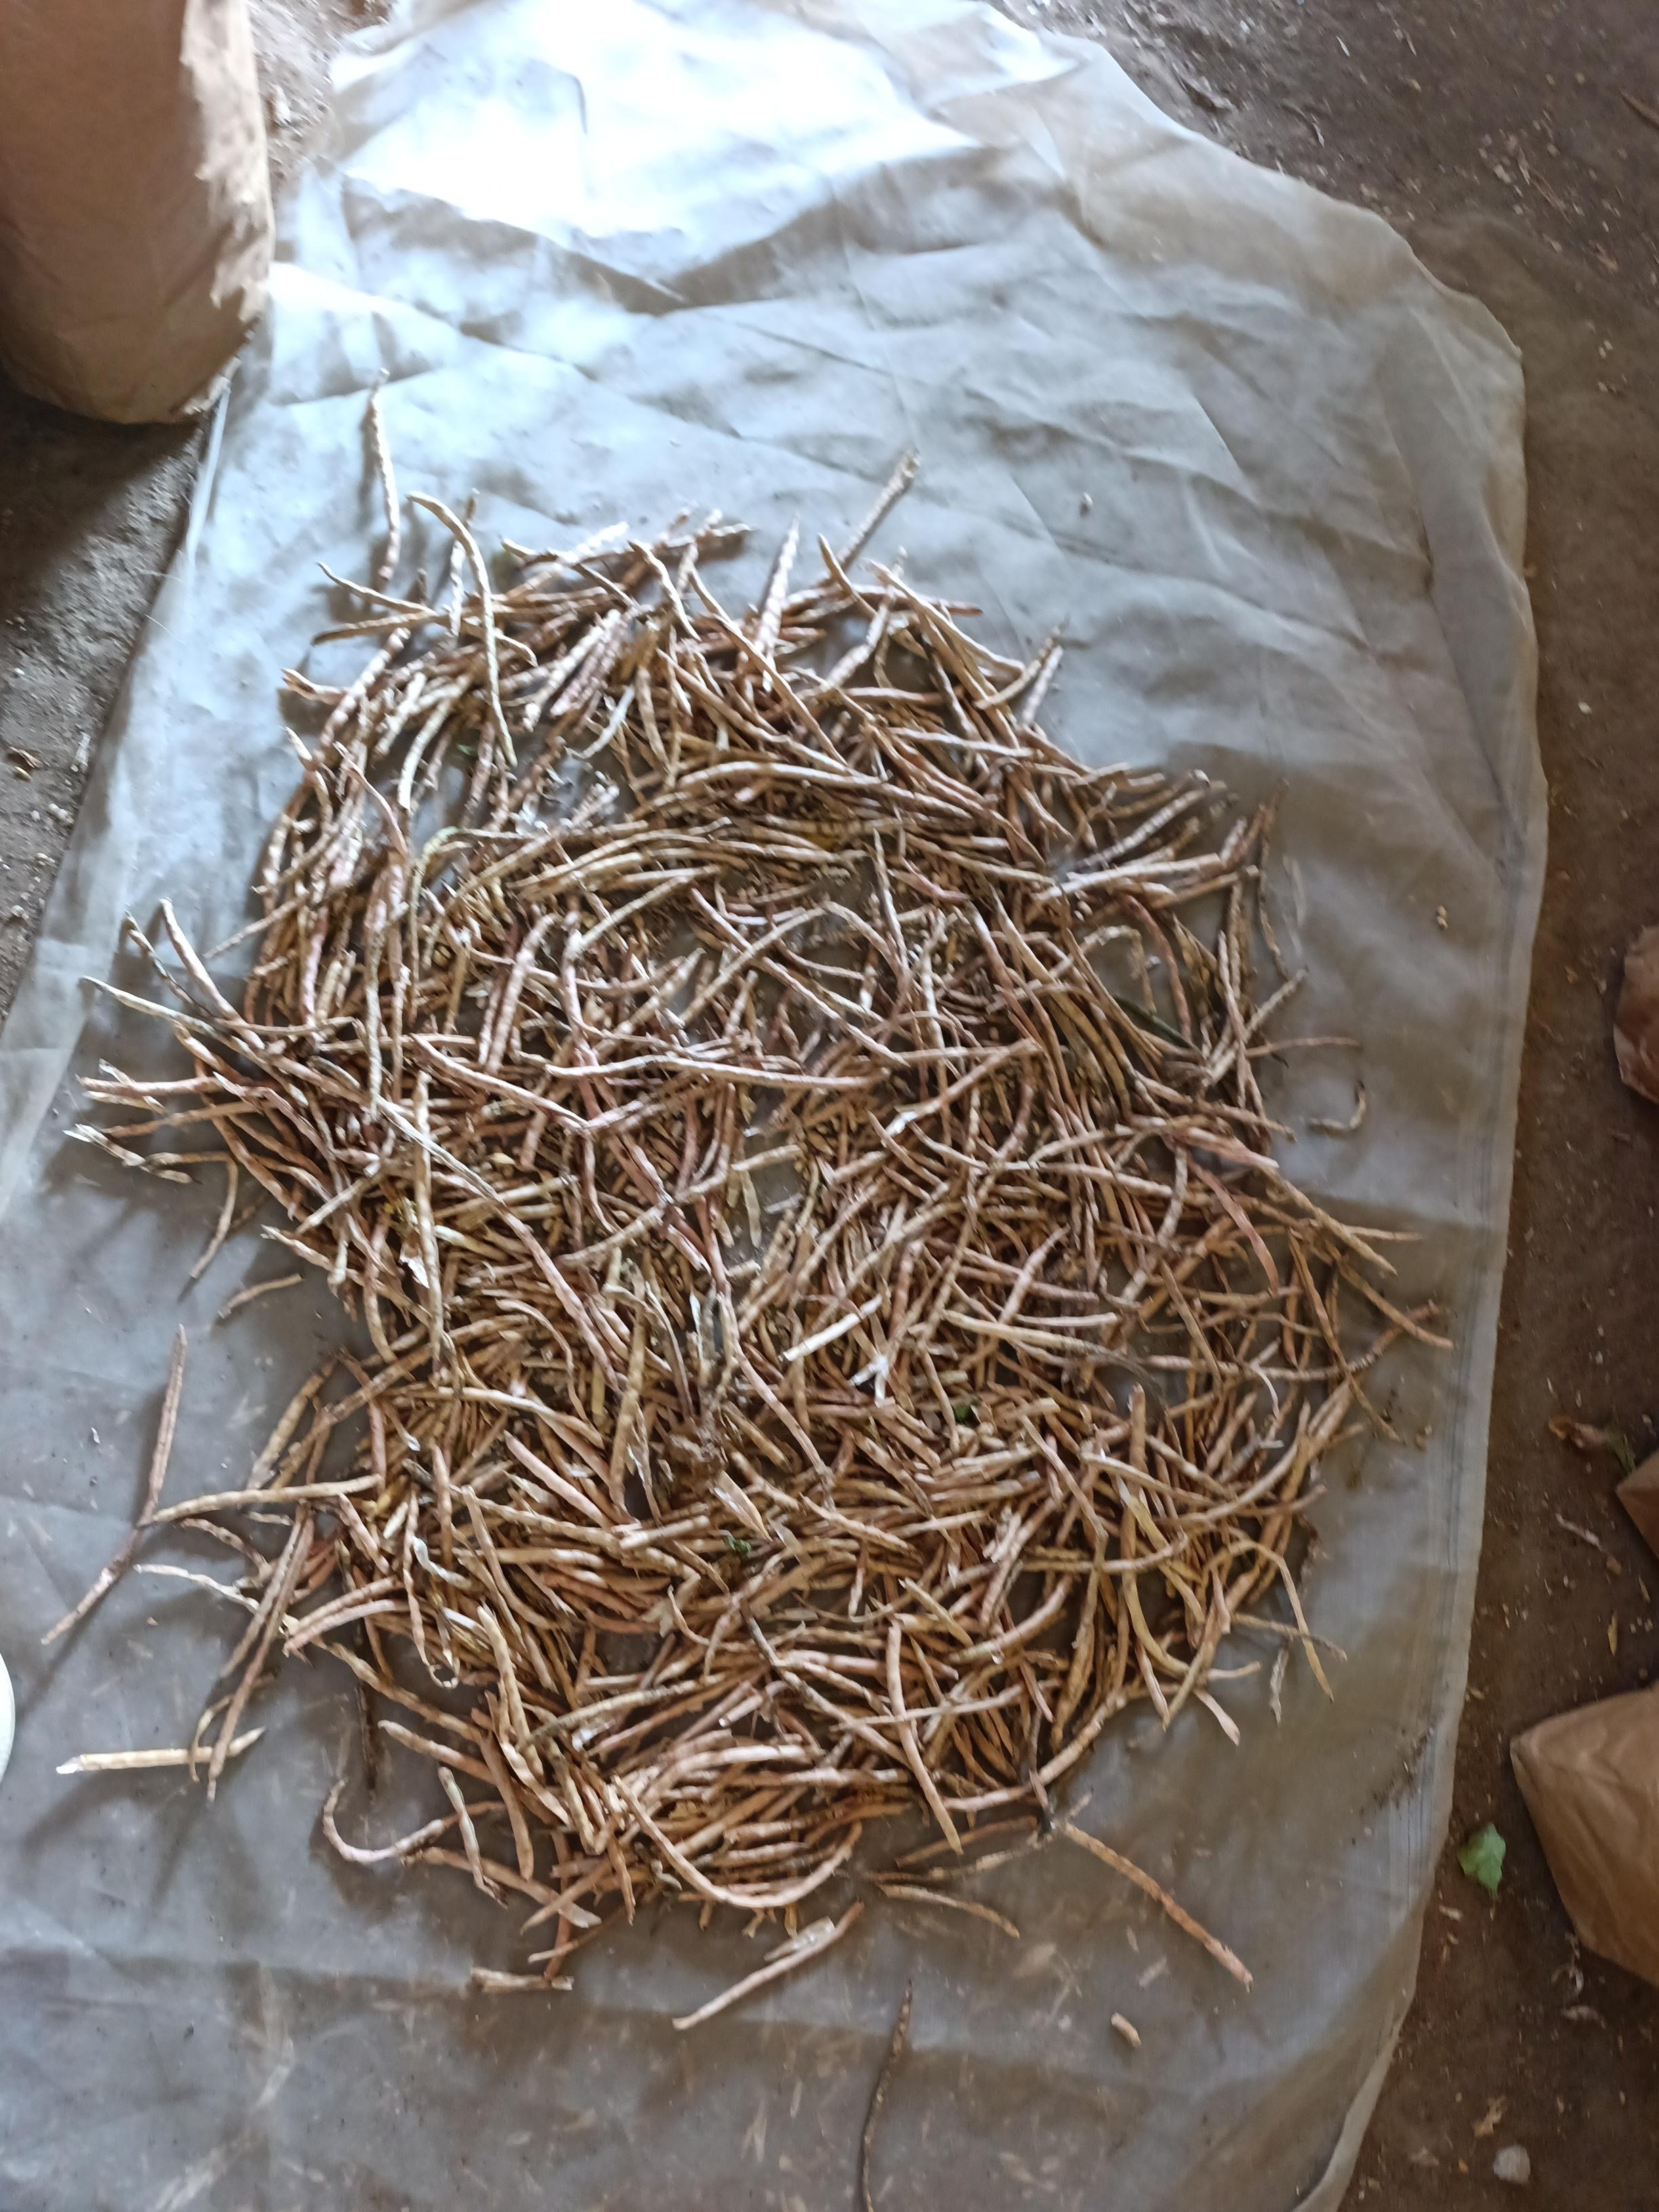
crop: cowpea
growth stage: harvest
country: Nigeria
